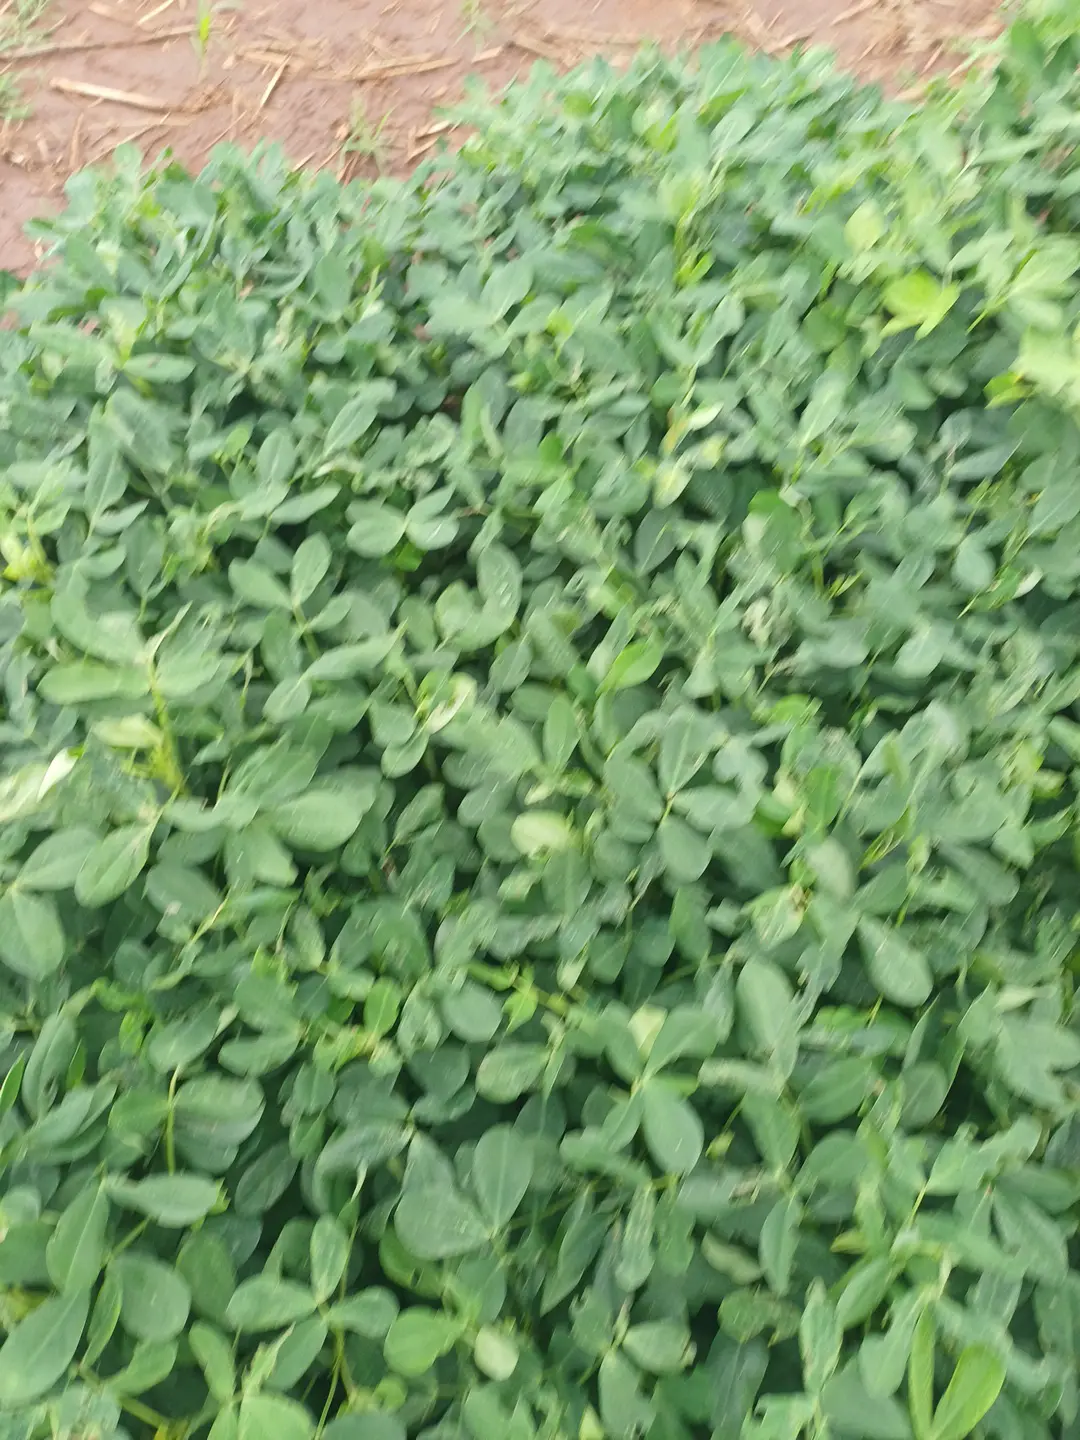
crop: groundnut
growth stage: pegging
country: Kenya
